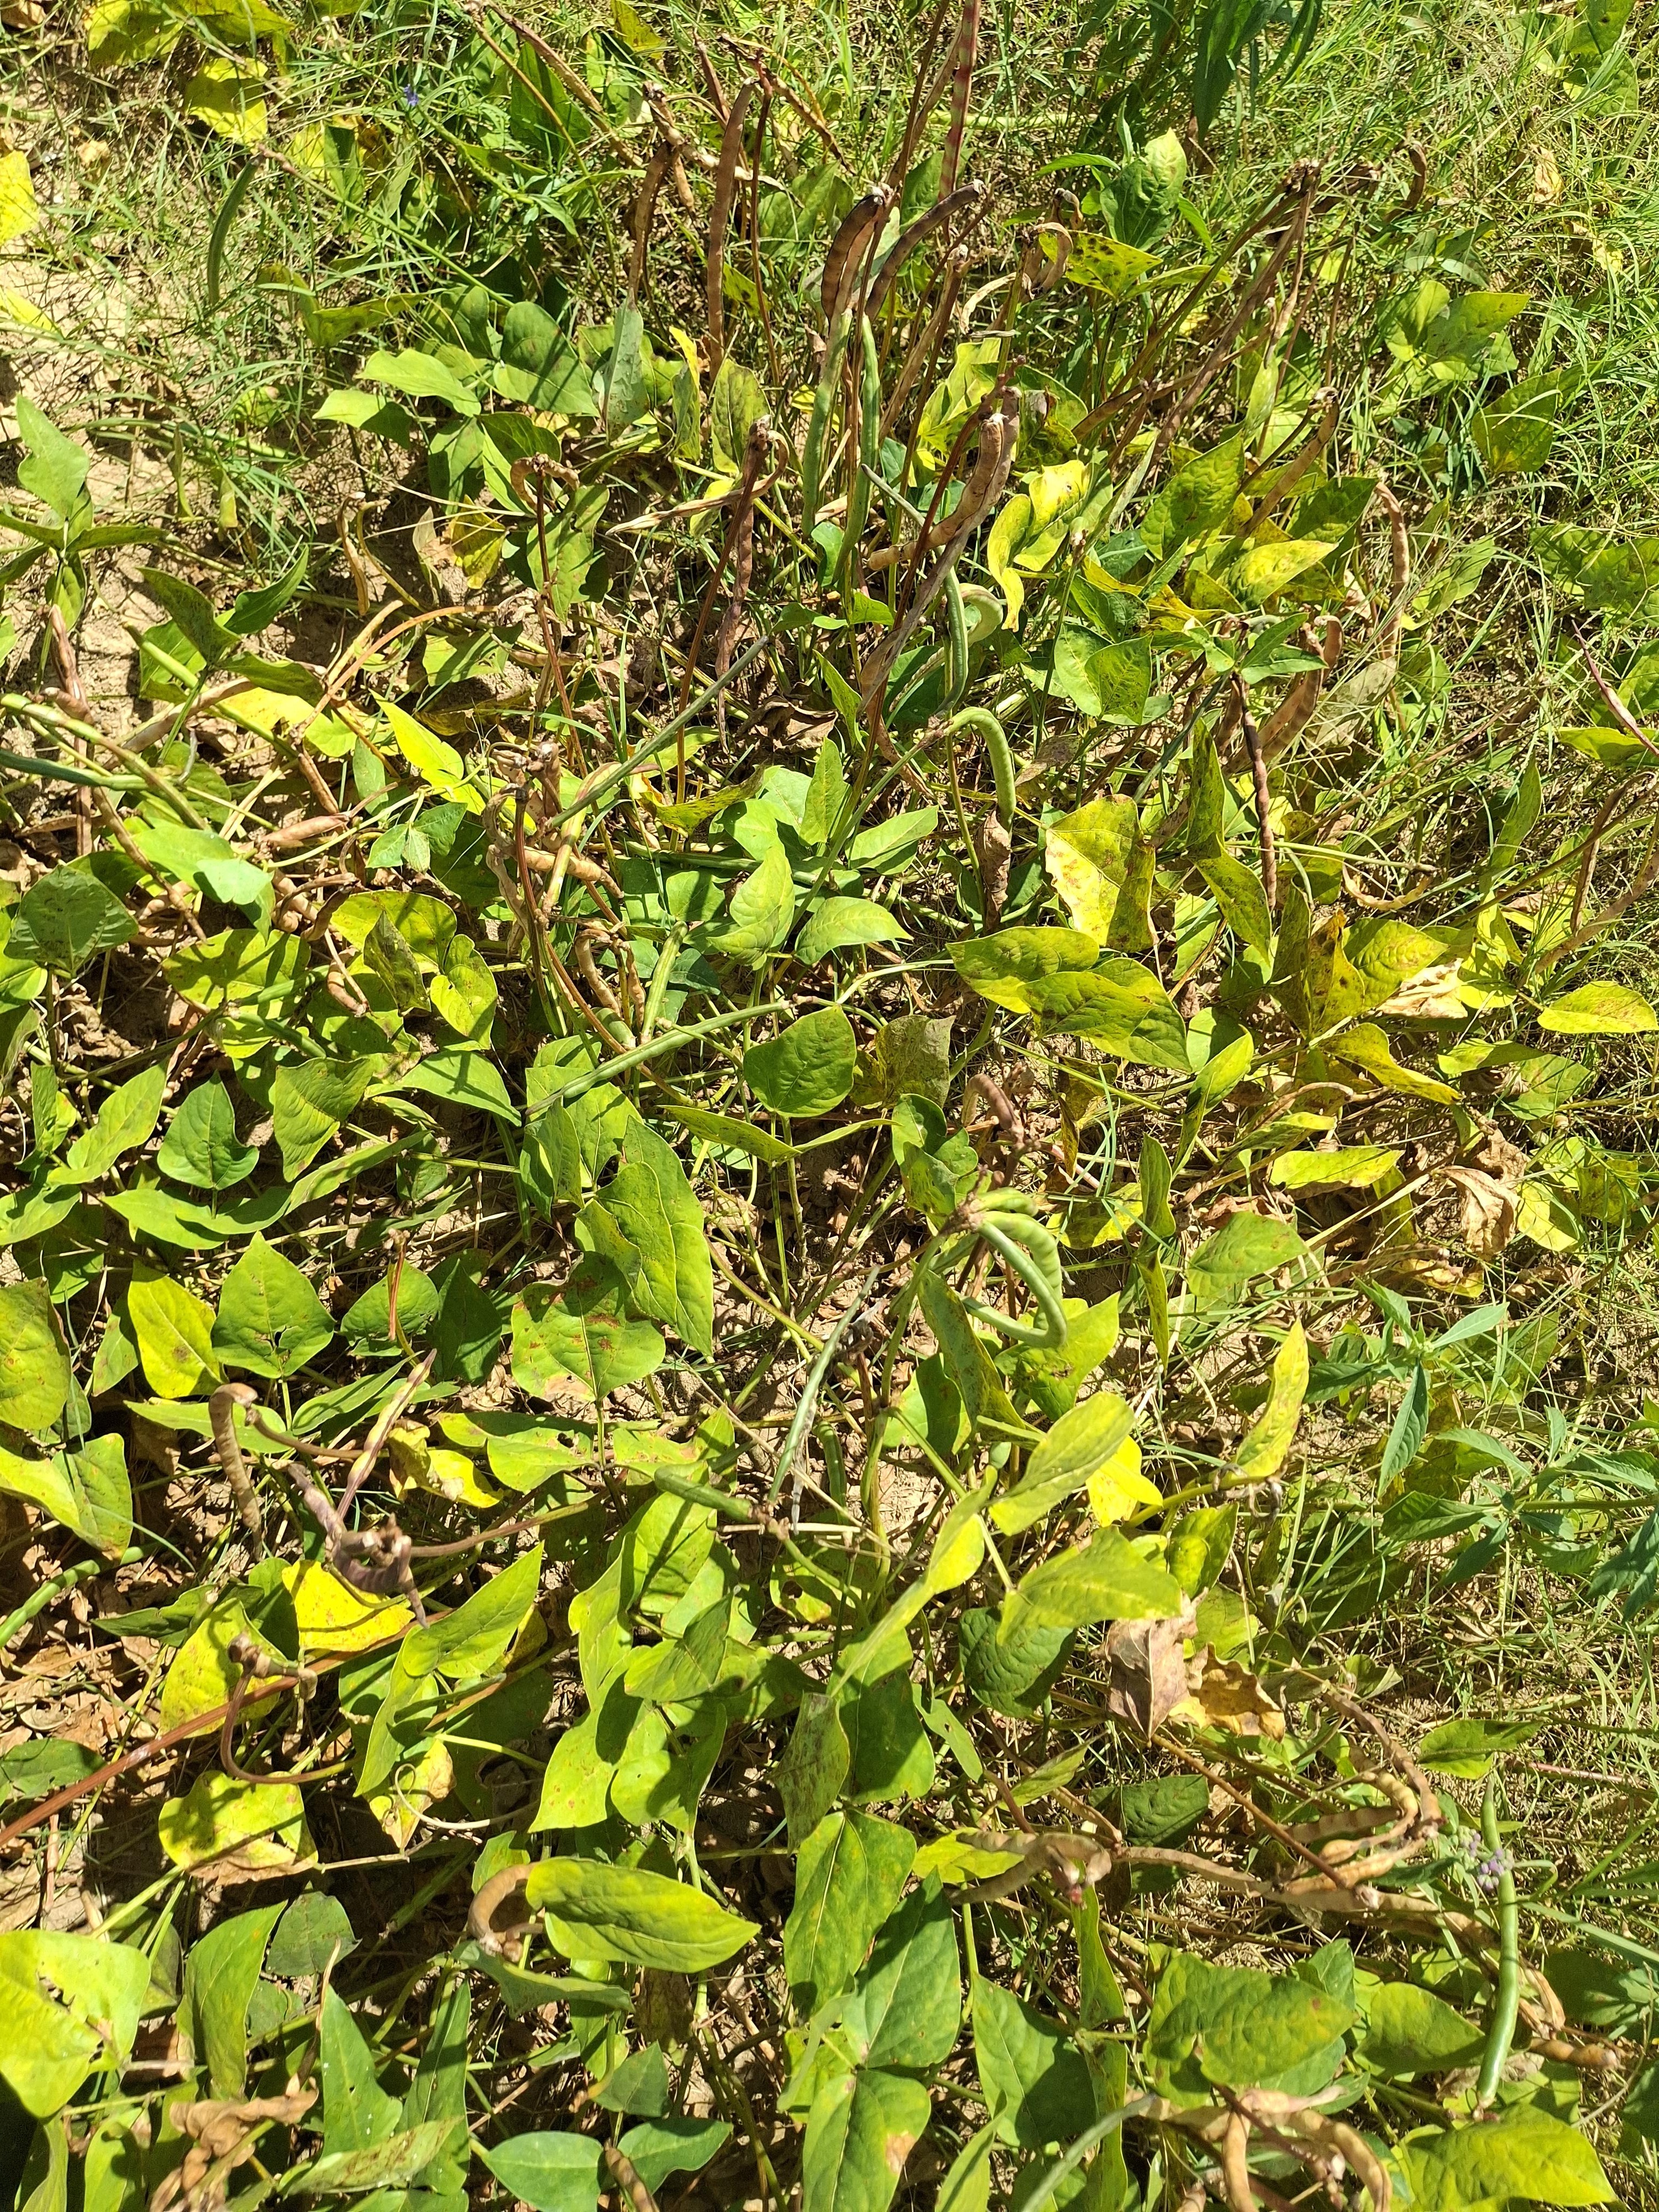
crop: cowpea
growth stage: maturity
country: Nigeria
